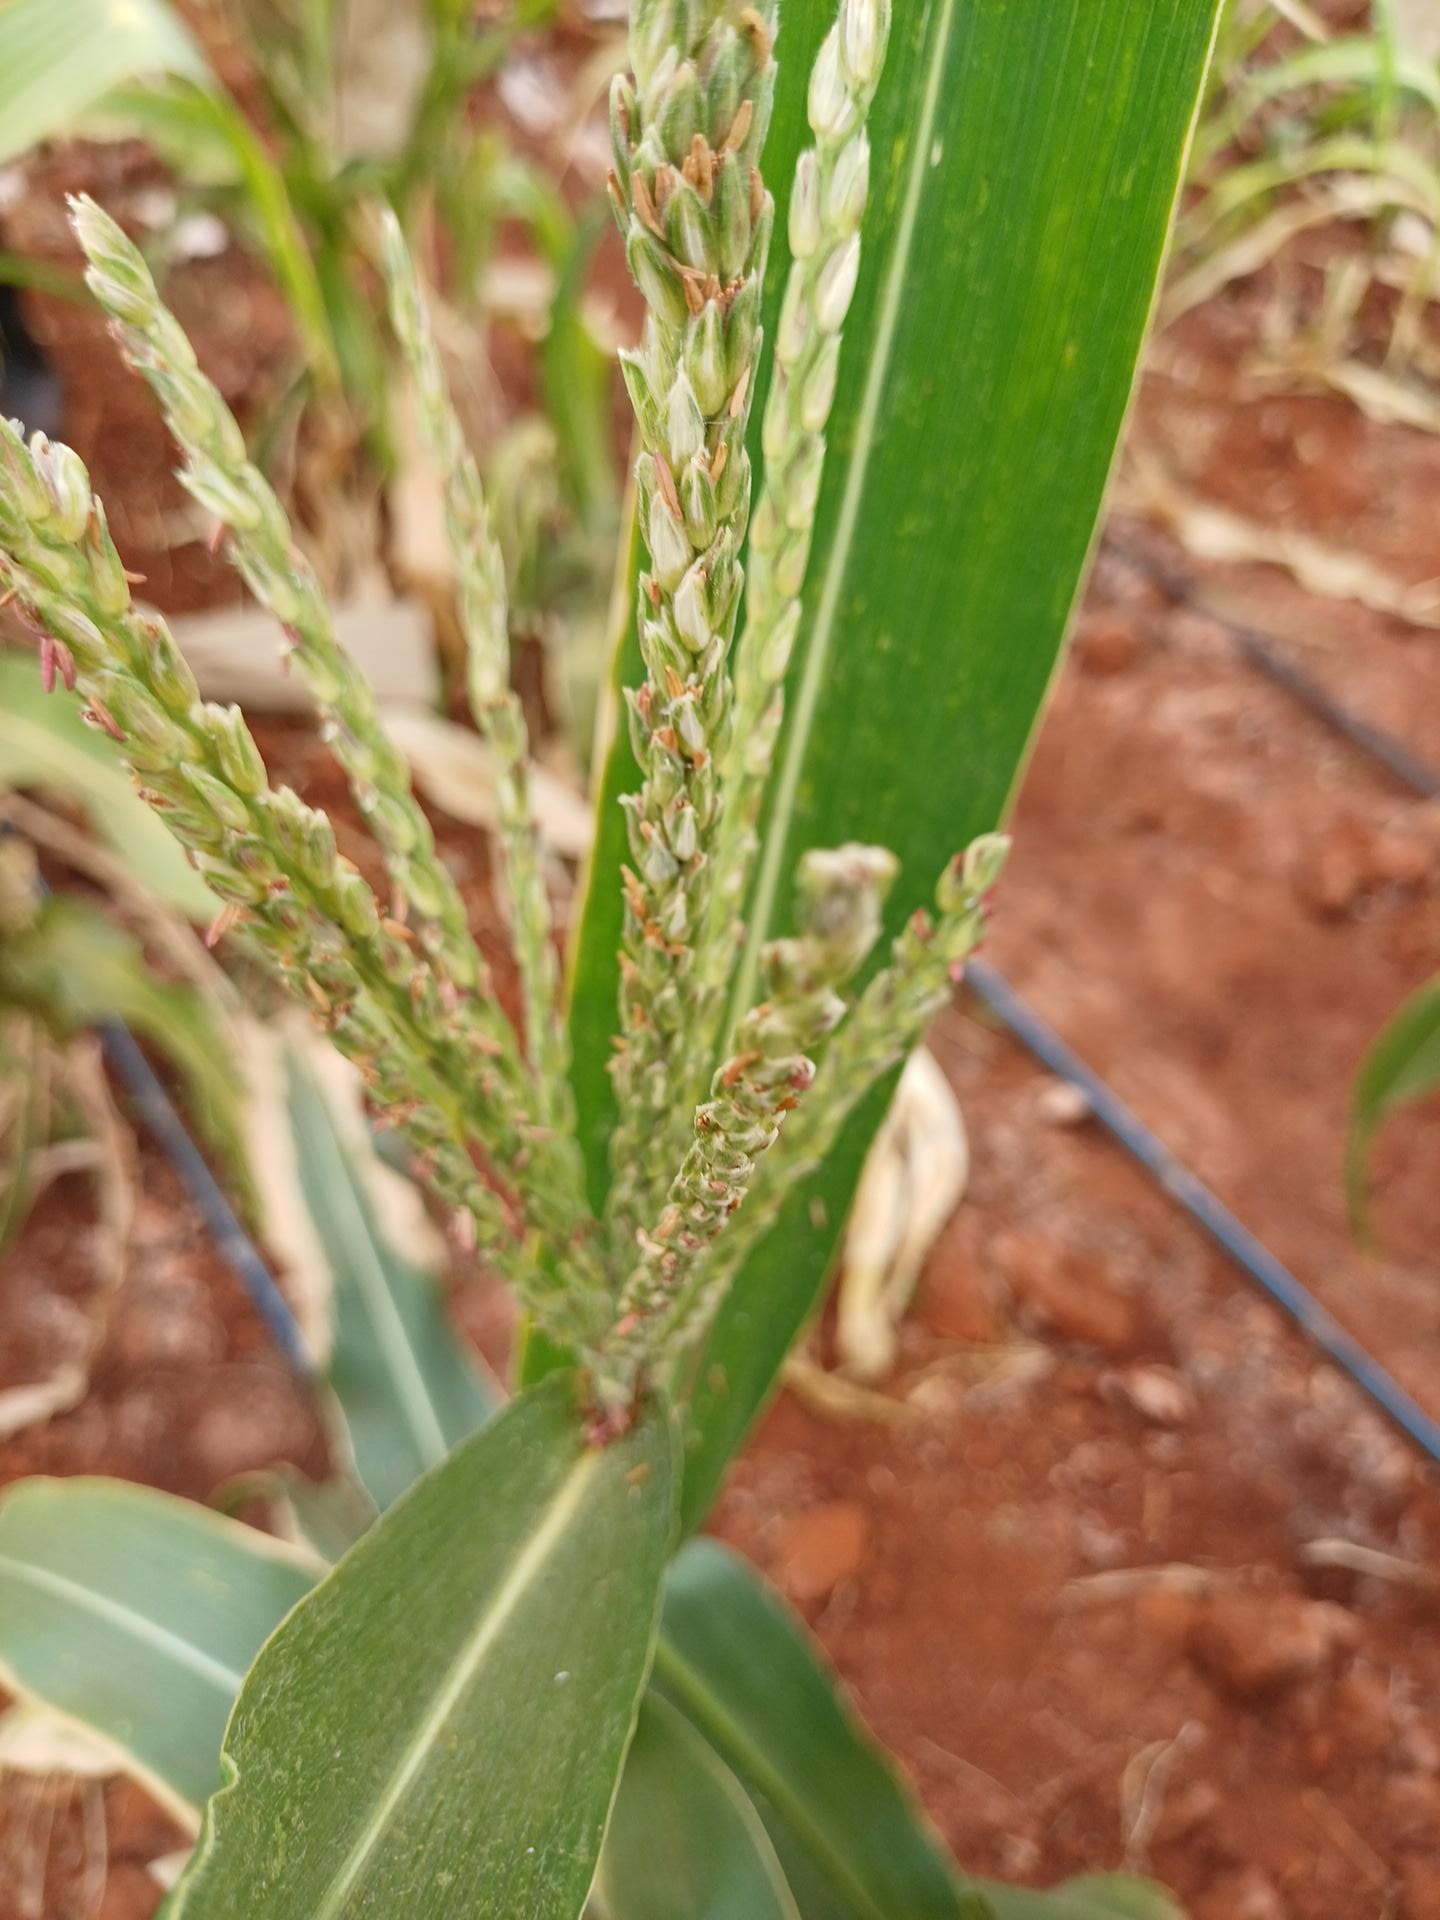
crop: maize
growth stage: flowering
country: Kenya
